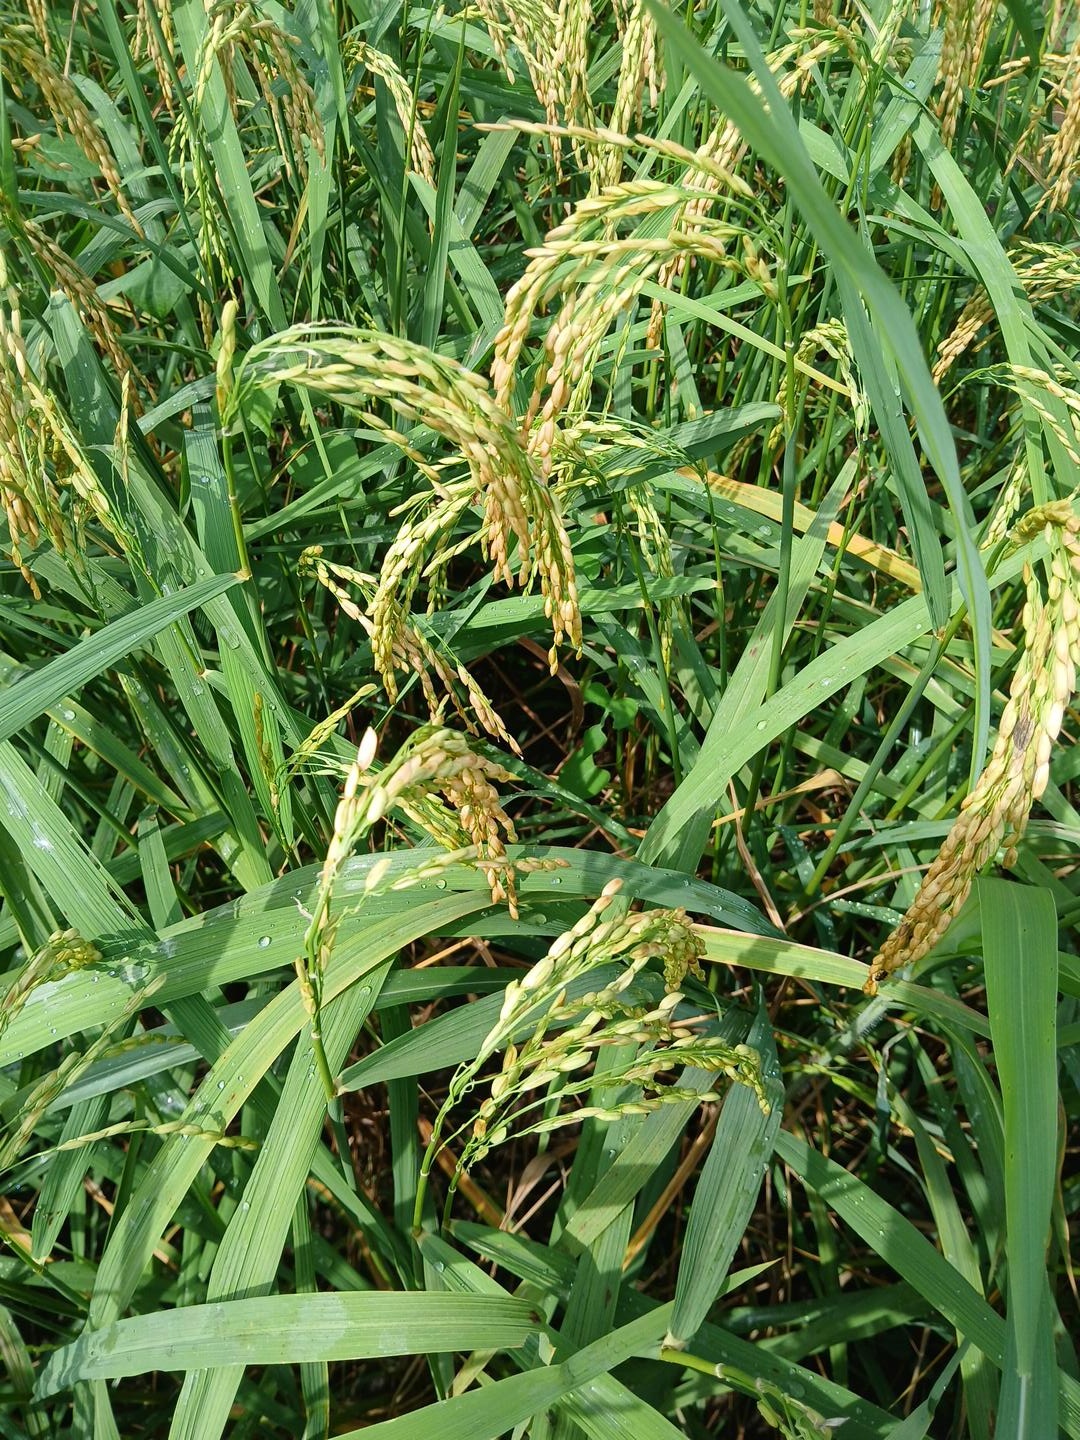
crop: rice
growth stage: ripening
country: Côte d'Ivoire
